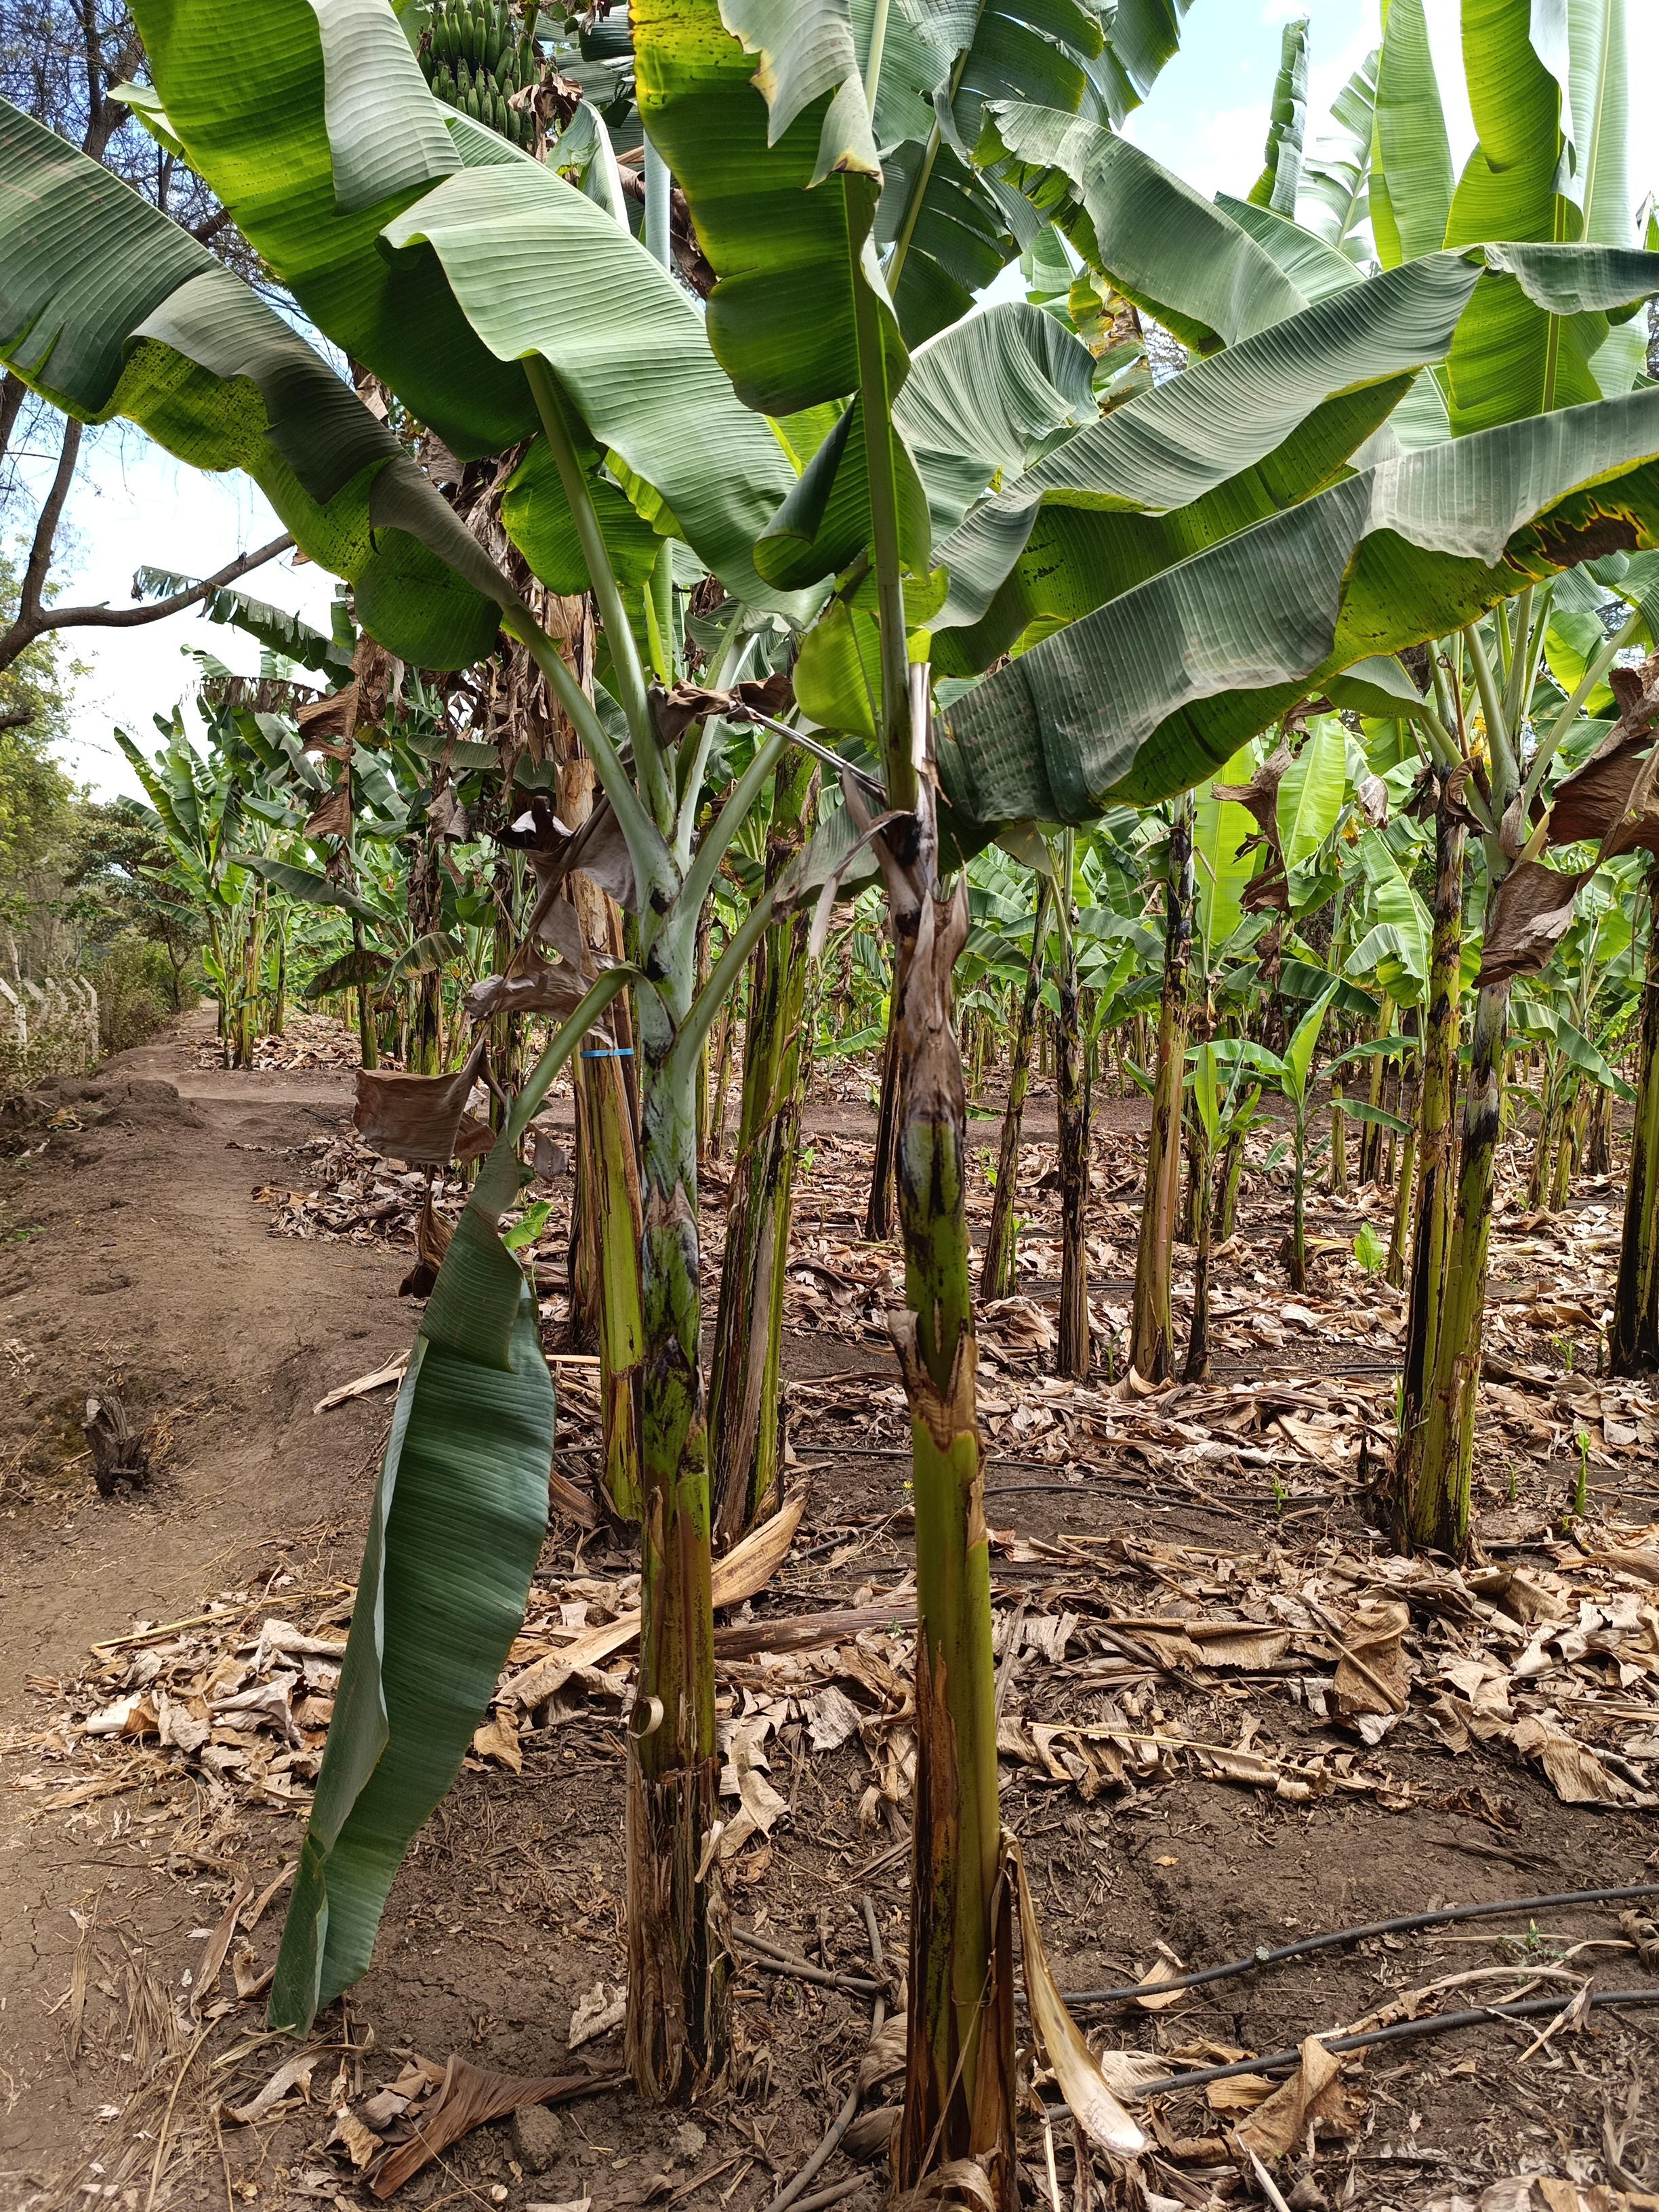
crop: banana
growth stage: vegetative
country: Tanzania
